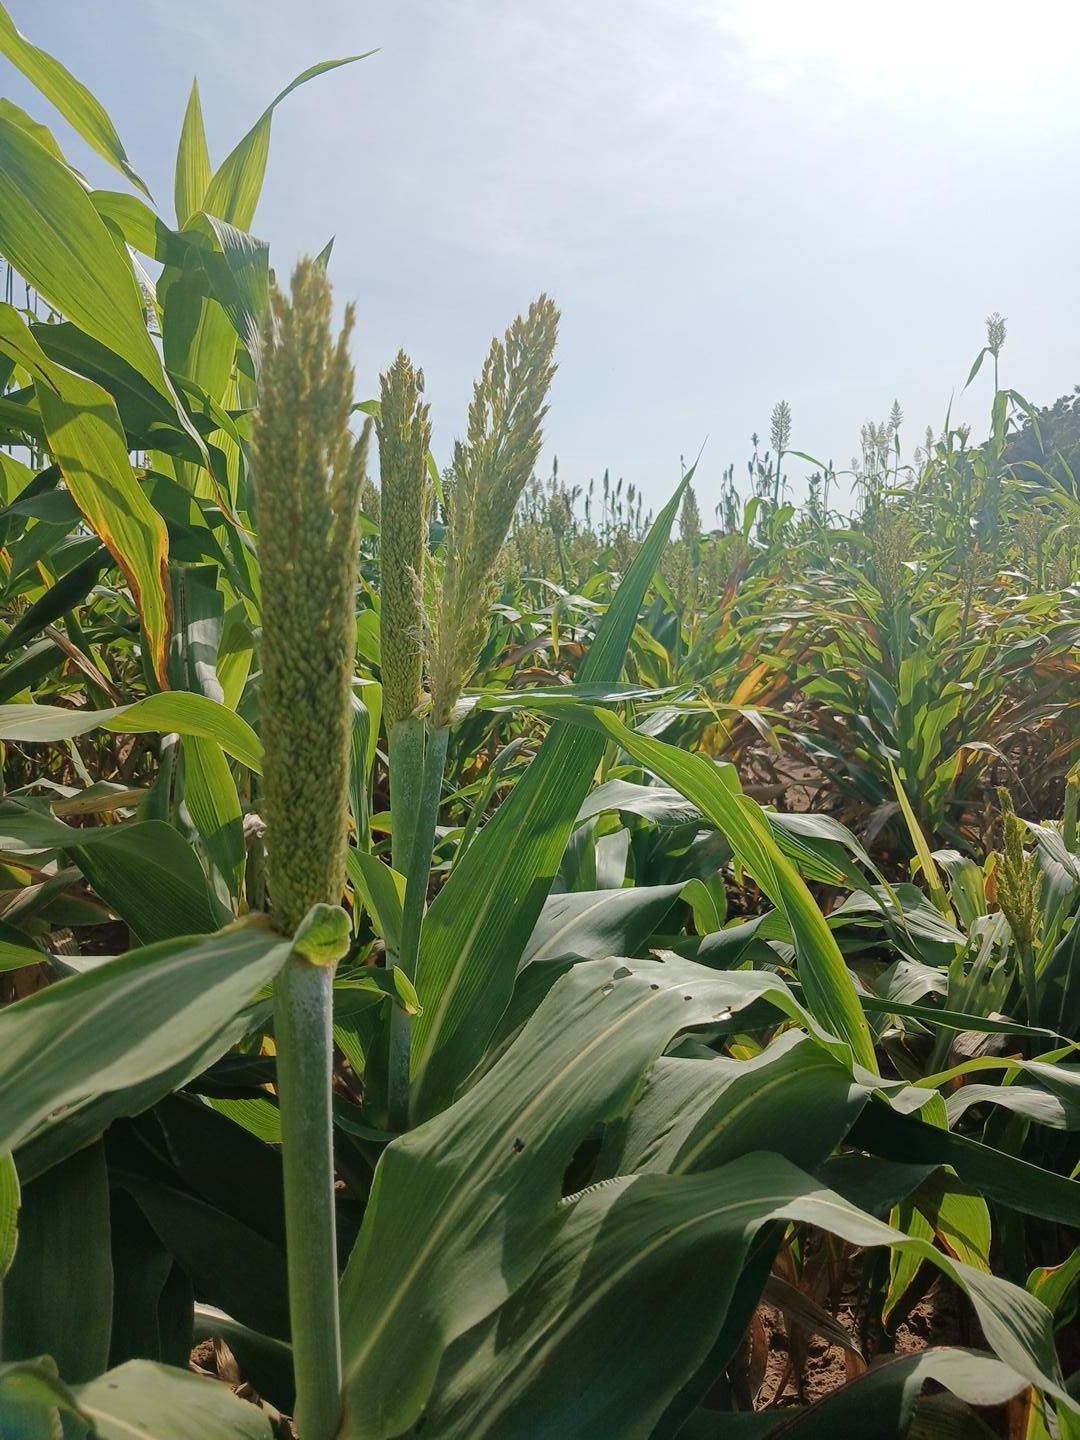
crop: sorghum
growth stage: heading tuber
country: Senegal
